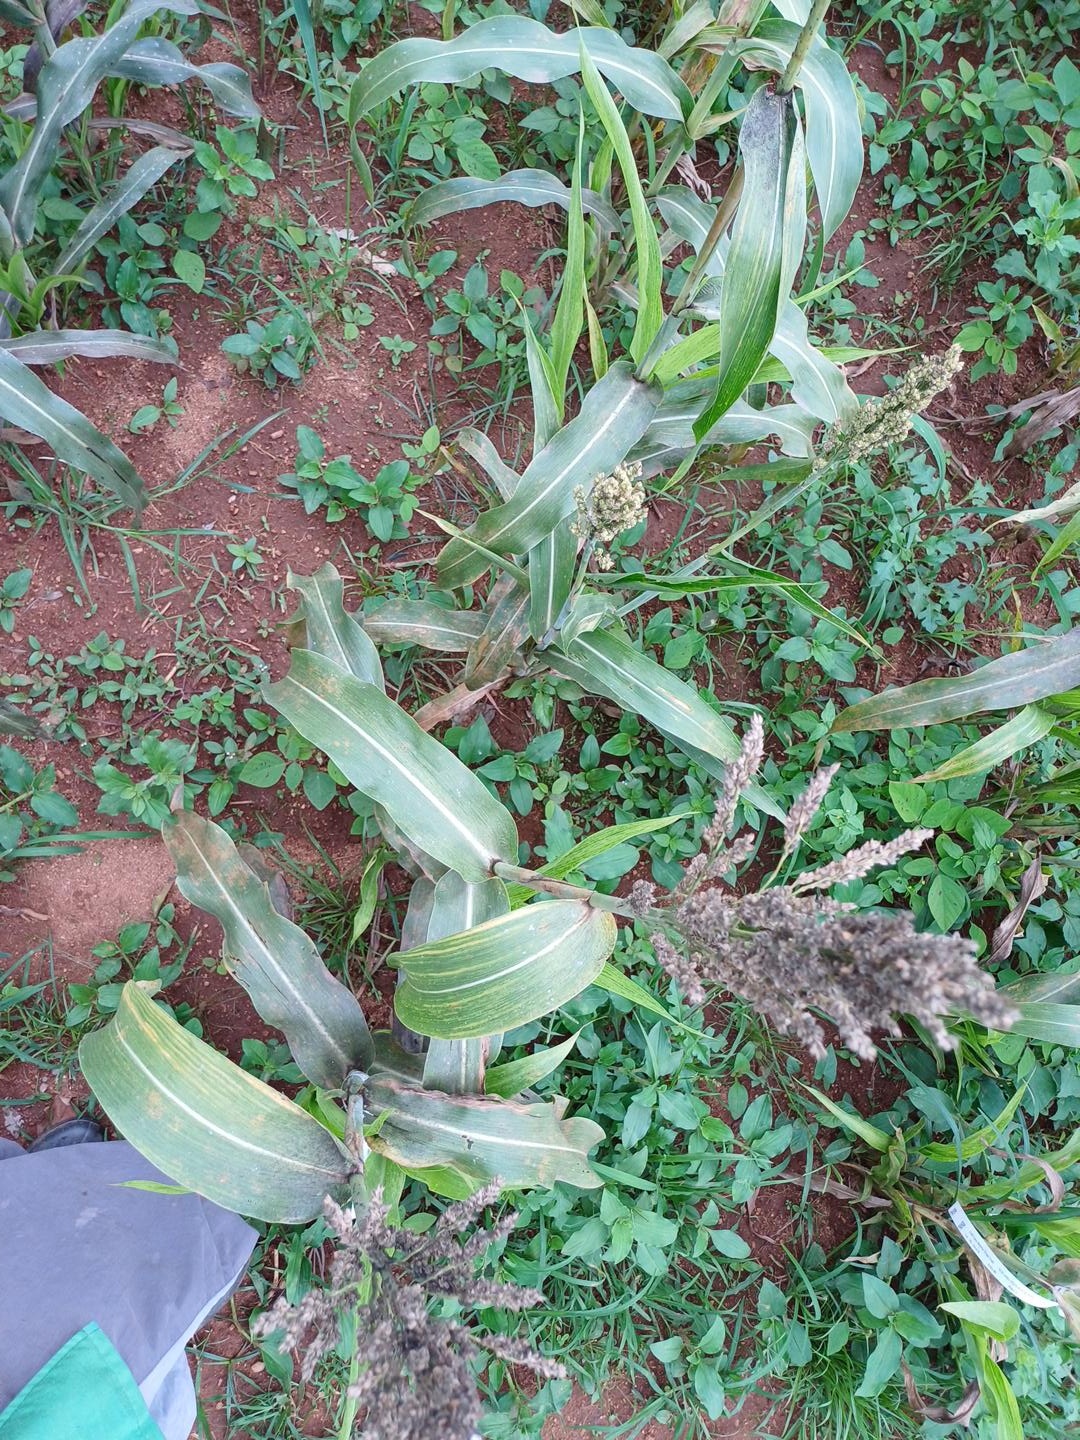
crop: sorghum
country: Kenya
